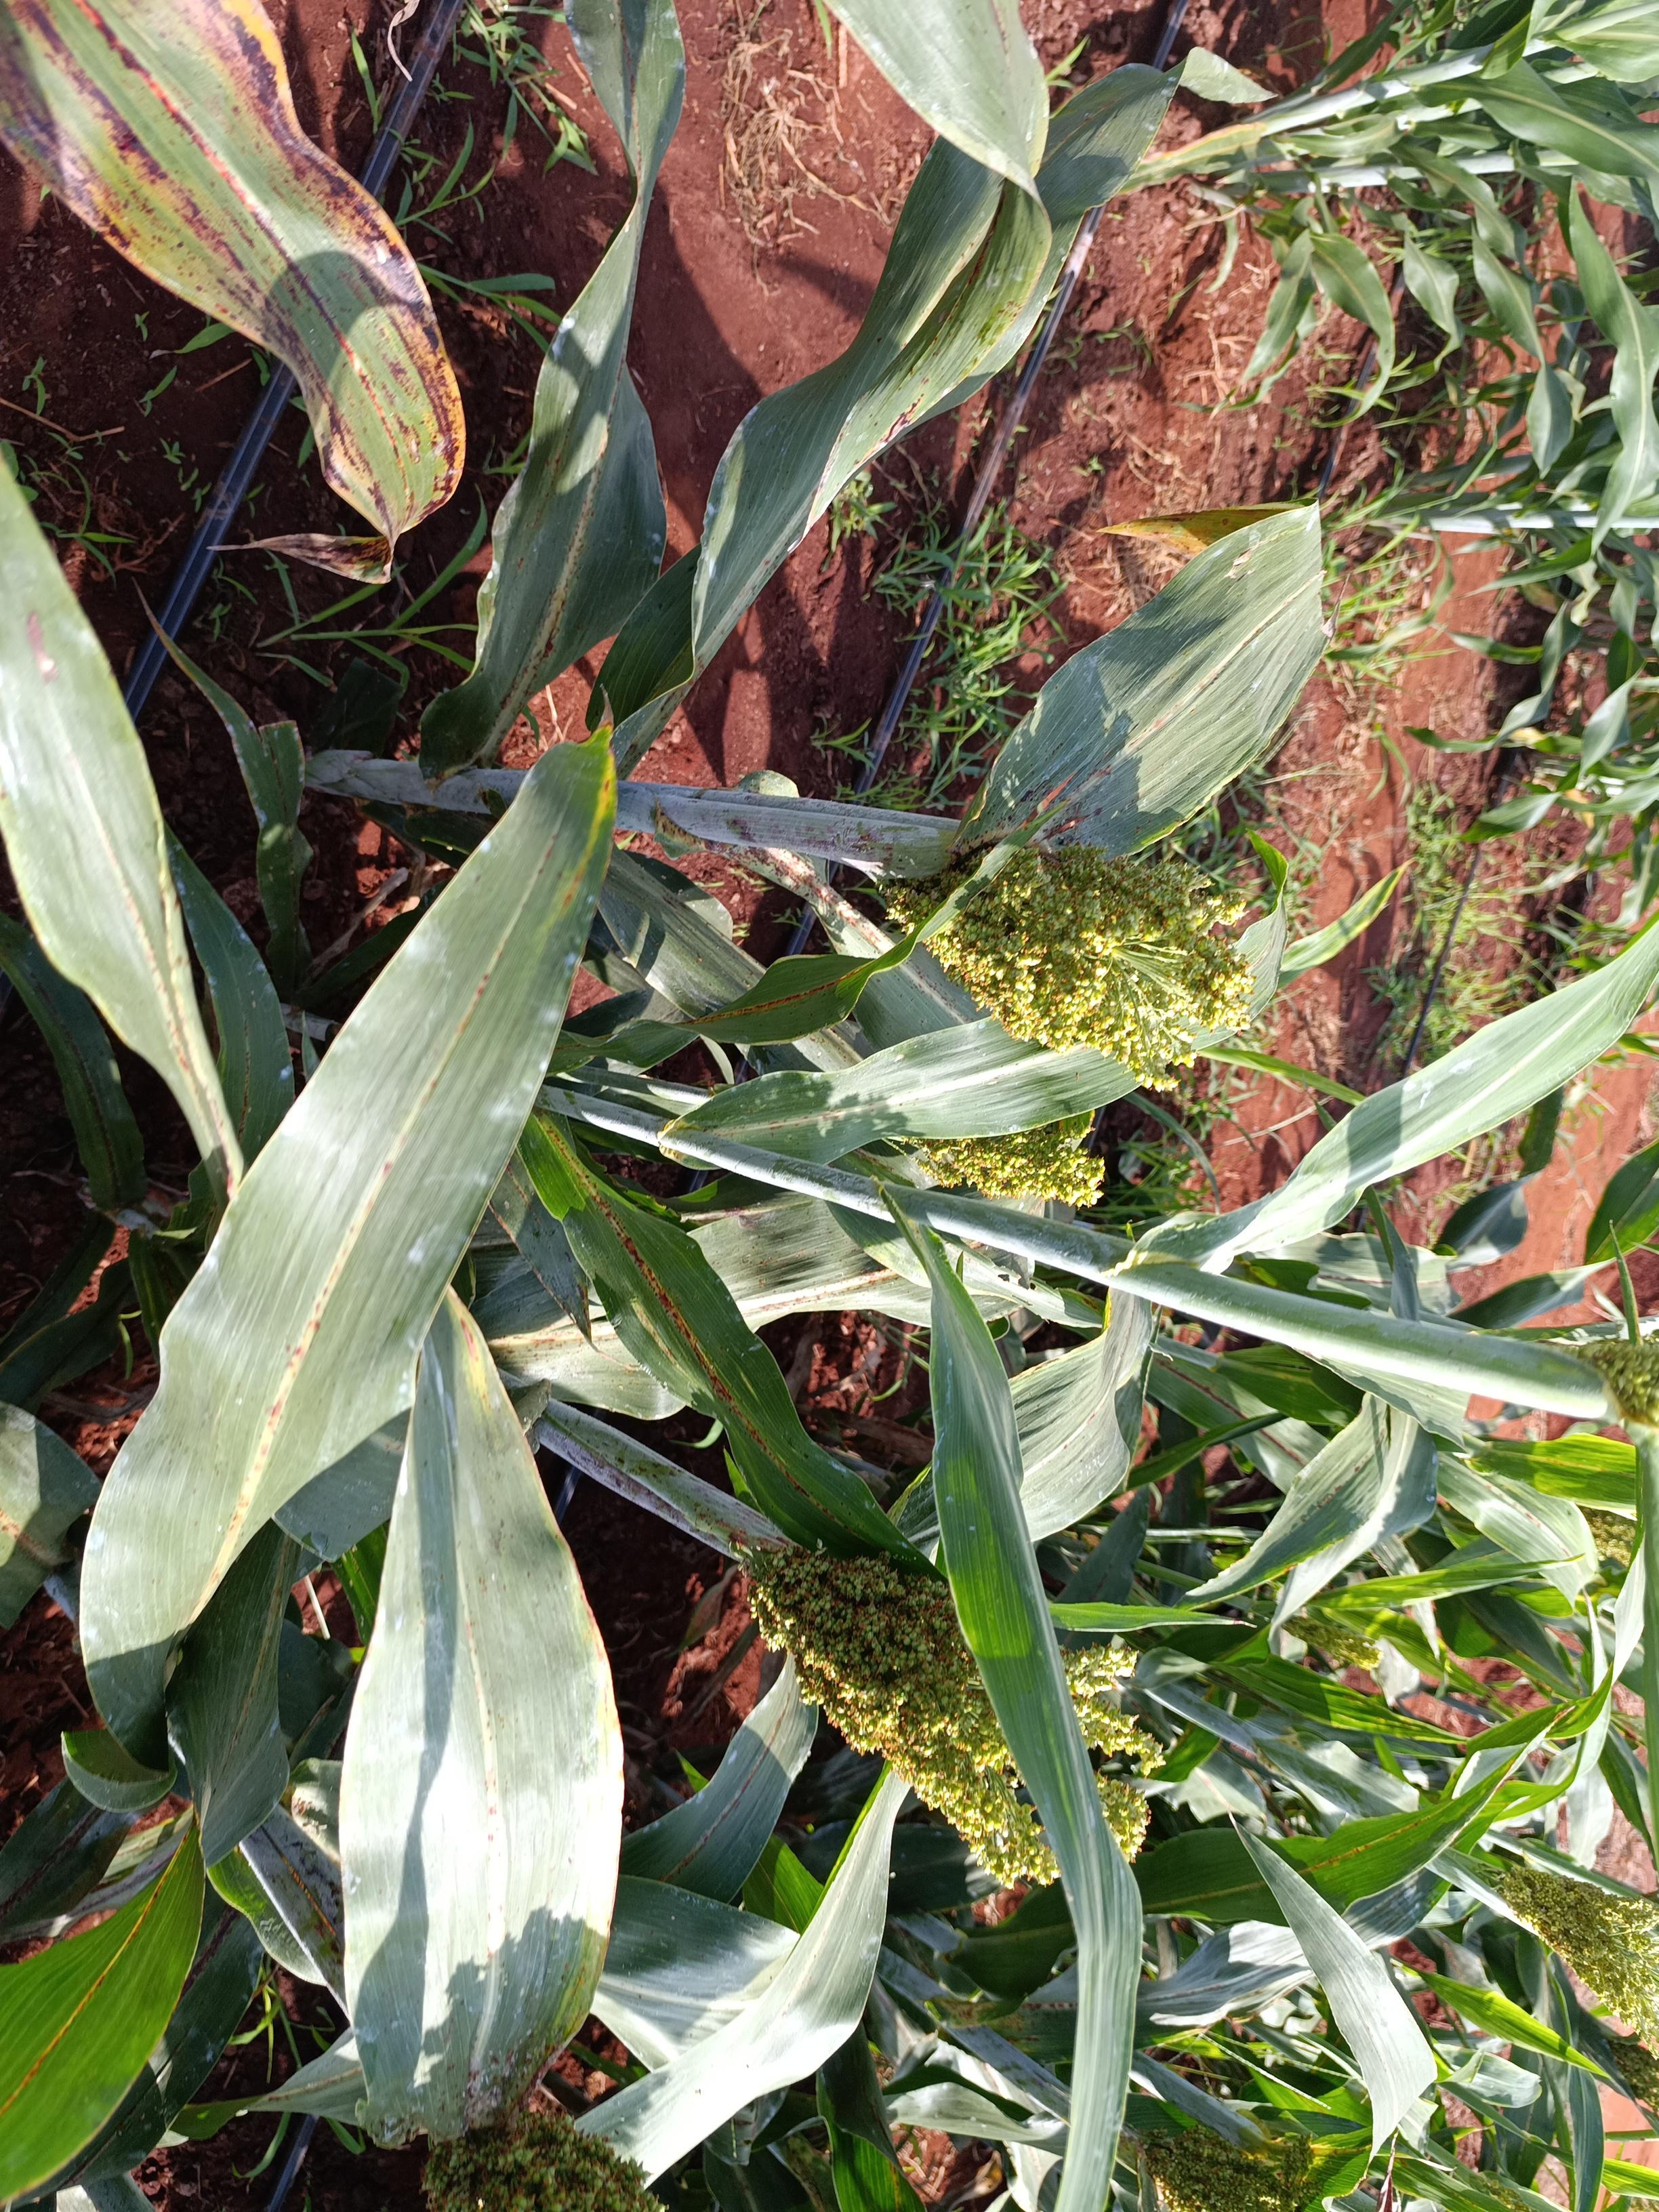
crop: sorghum
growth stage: flowering
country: Kenya
